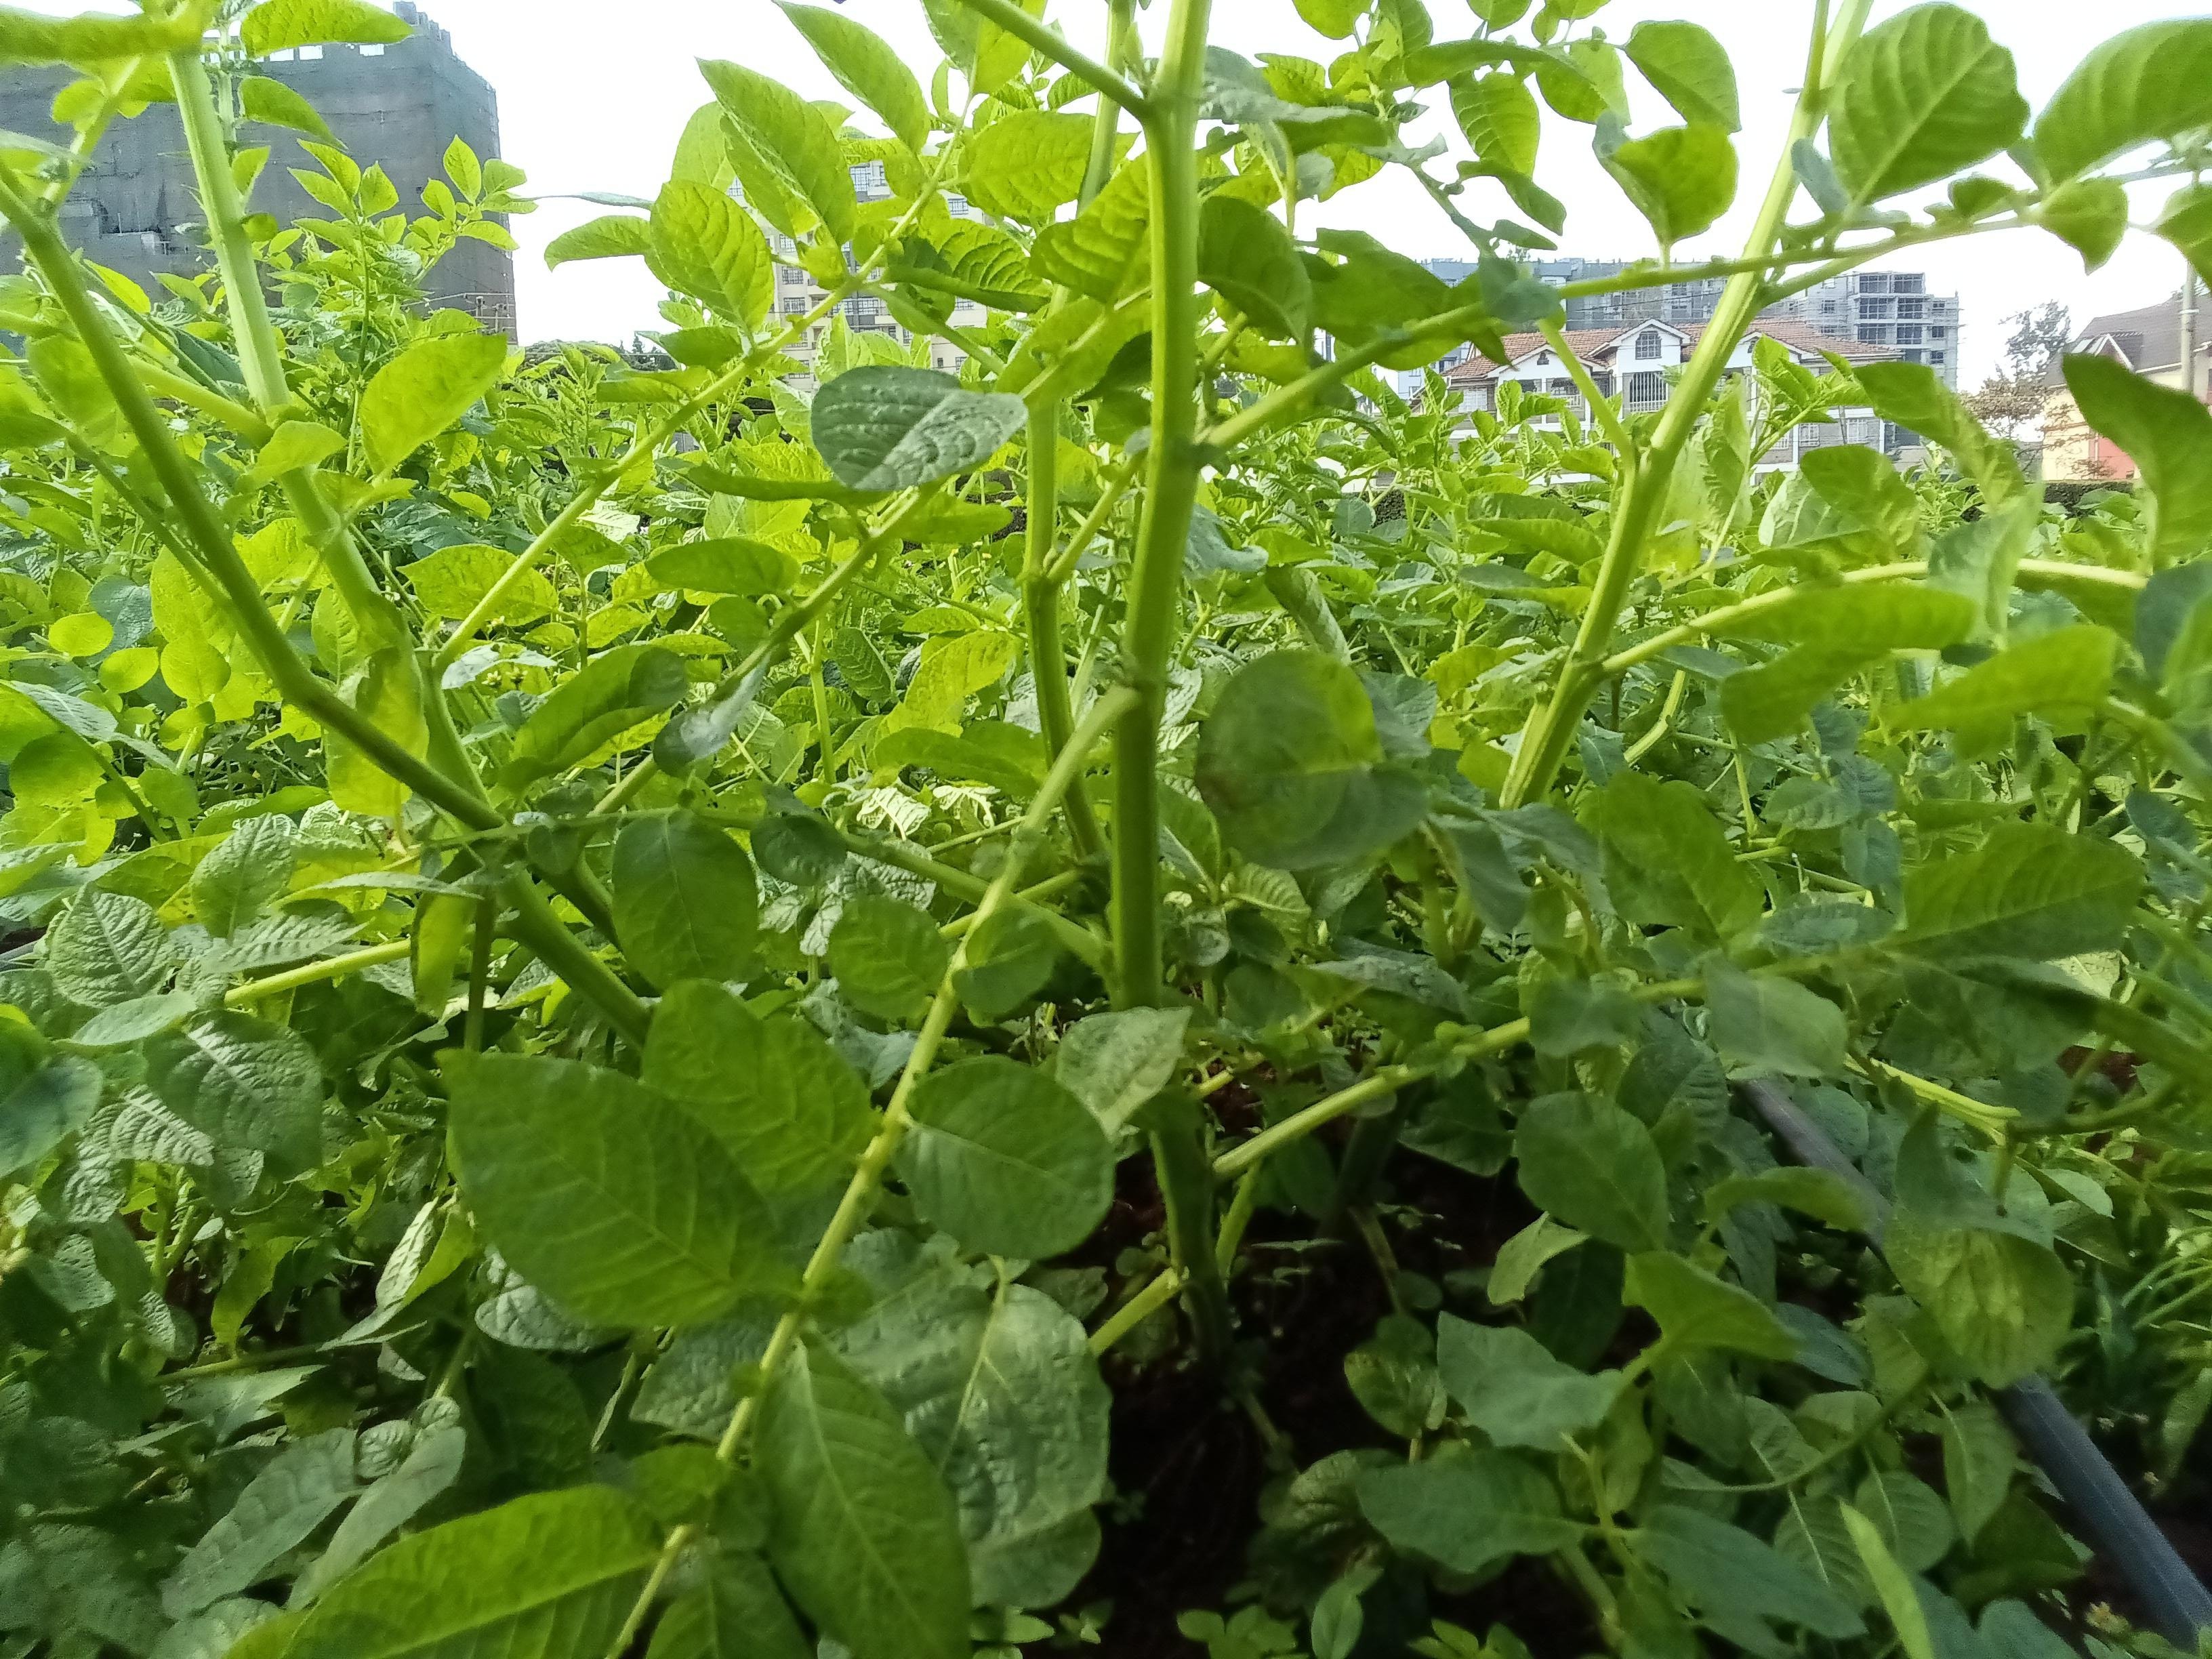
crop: potato
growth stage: vegetative
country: Kenya
